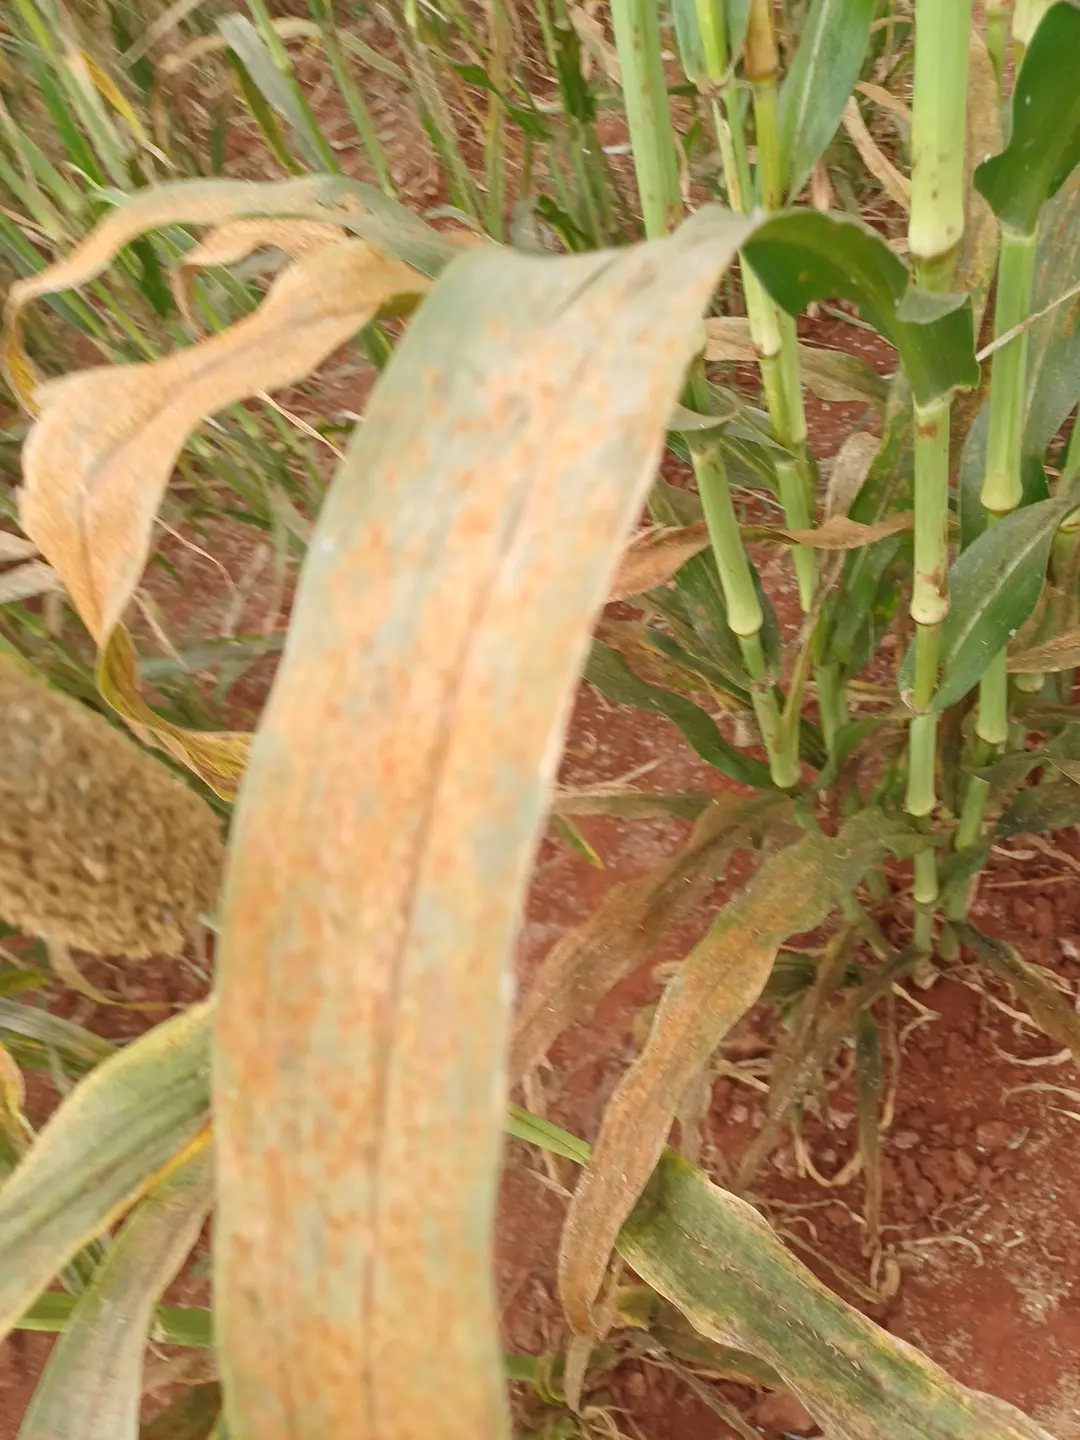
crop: pearl millet
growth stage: filling grain
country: Kenya
